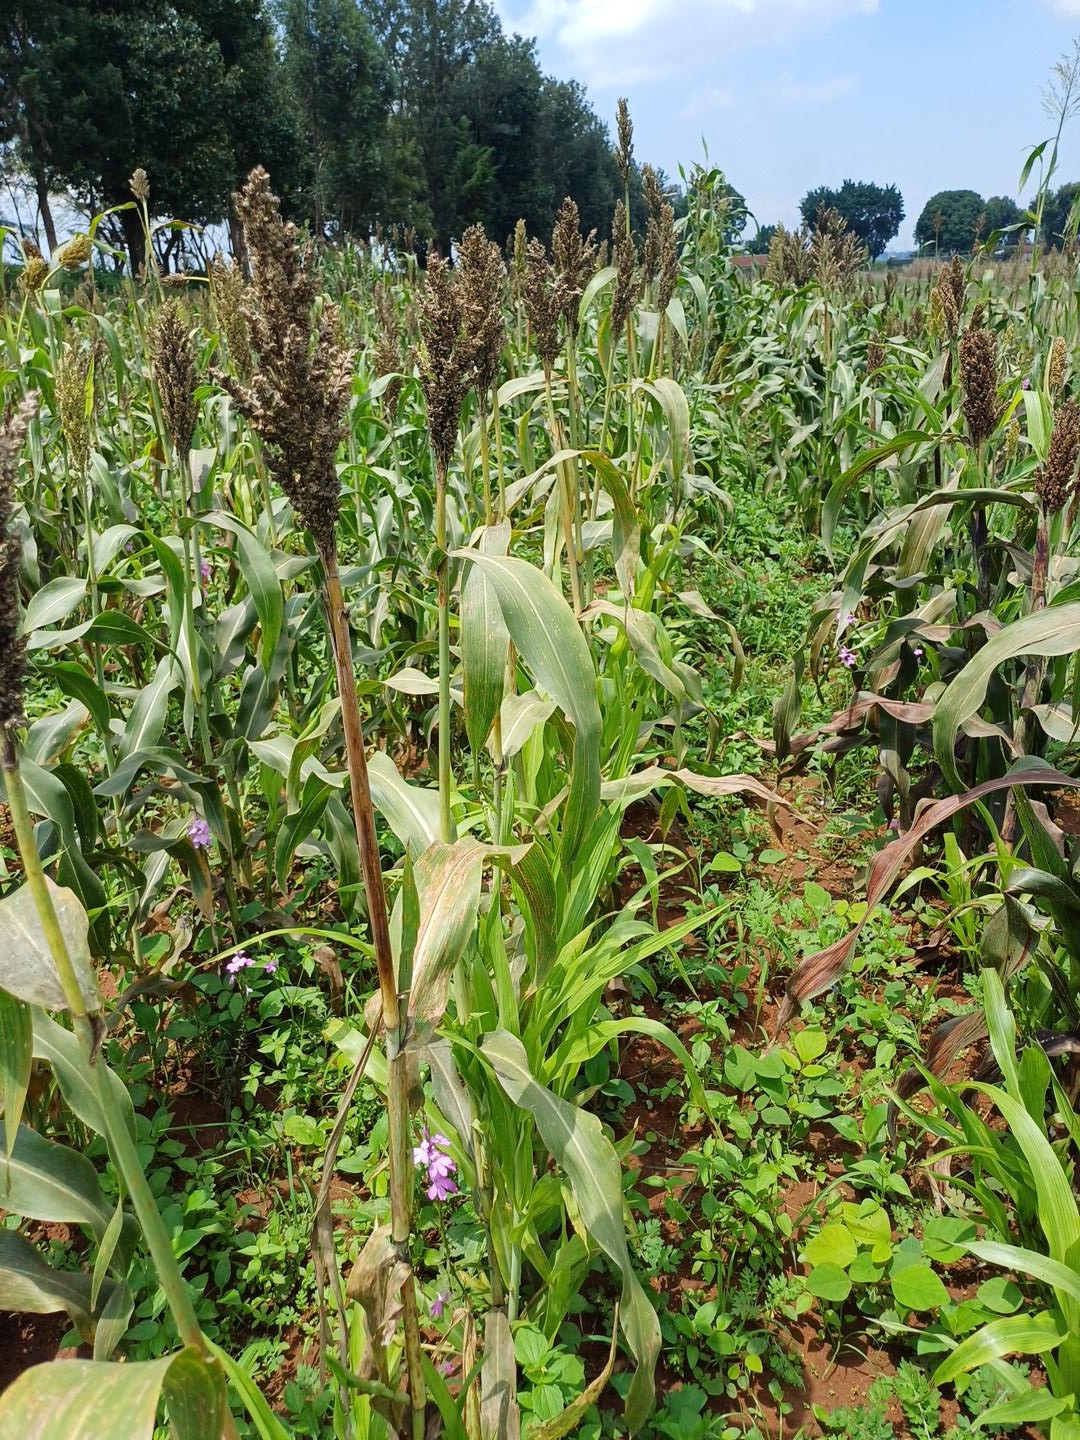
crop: sorghum
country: Kenya
